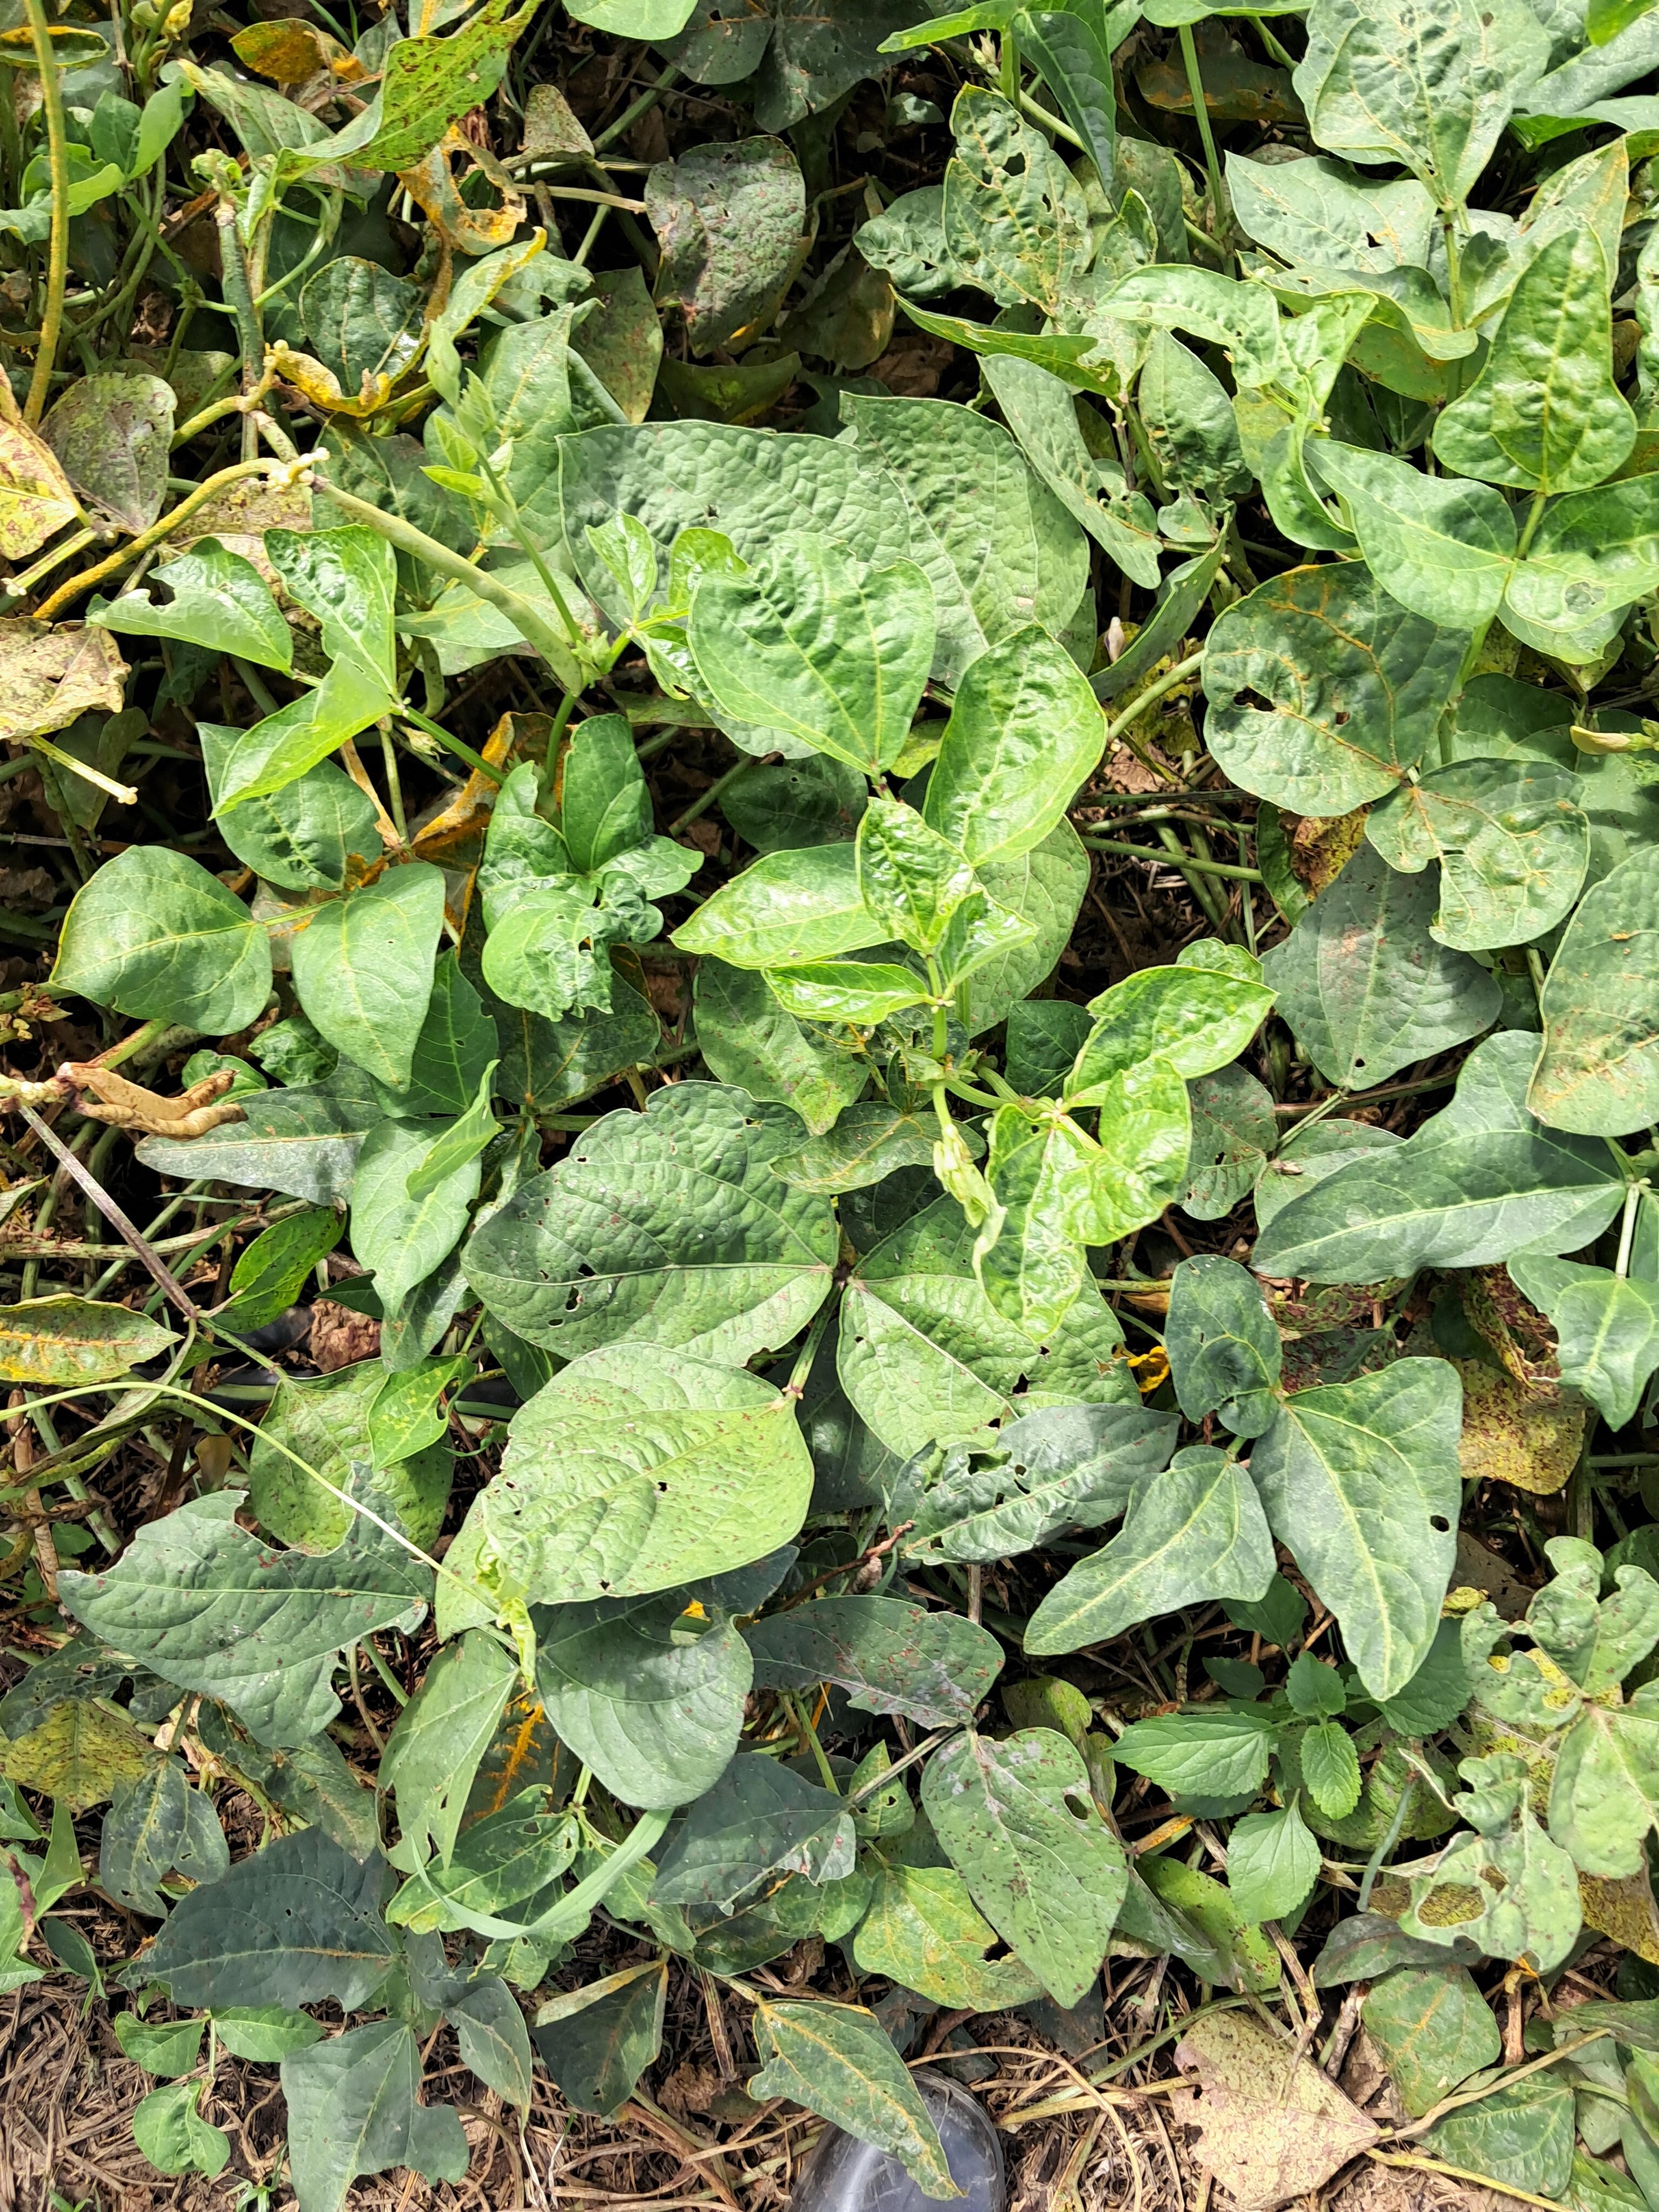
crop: cowpea
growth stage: development pod
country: Tanzania
